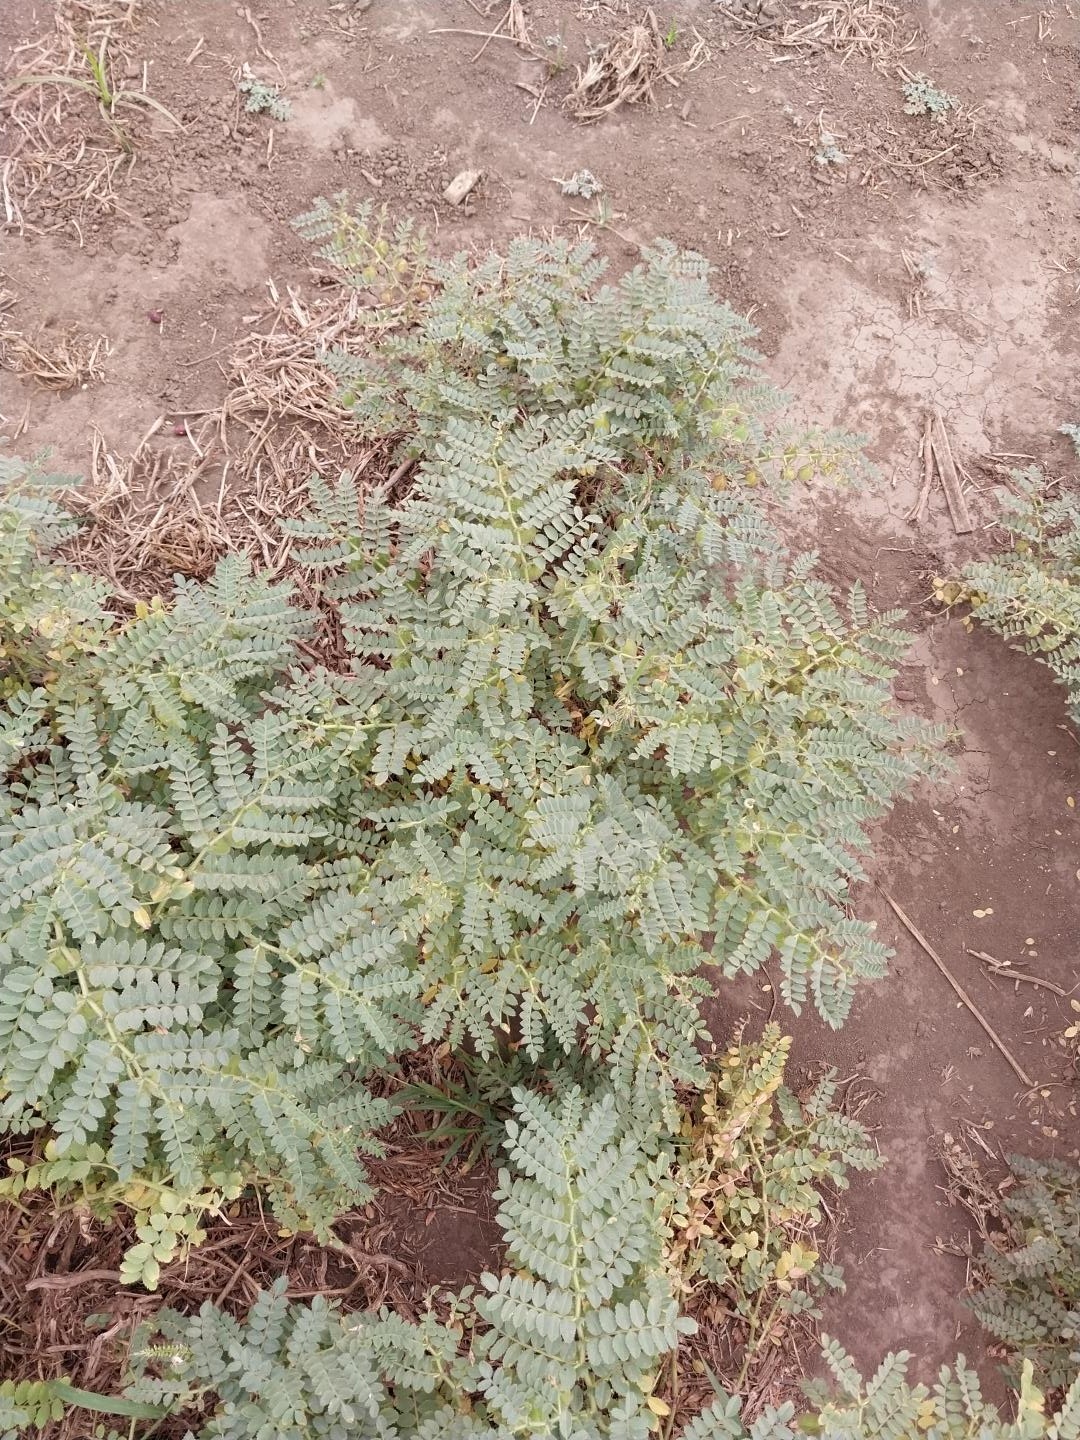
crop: chickpea
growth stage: development pod
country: Tanzania
